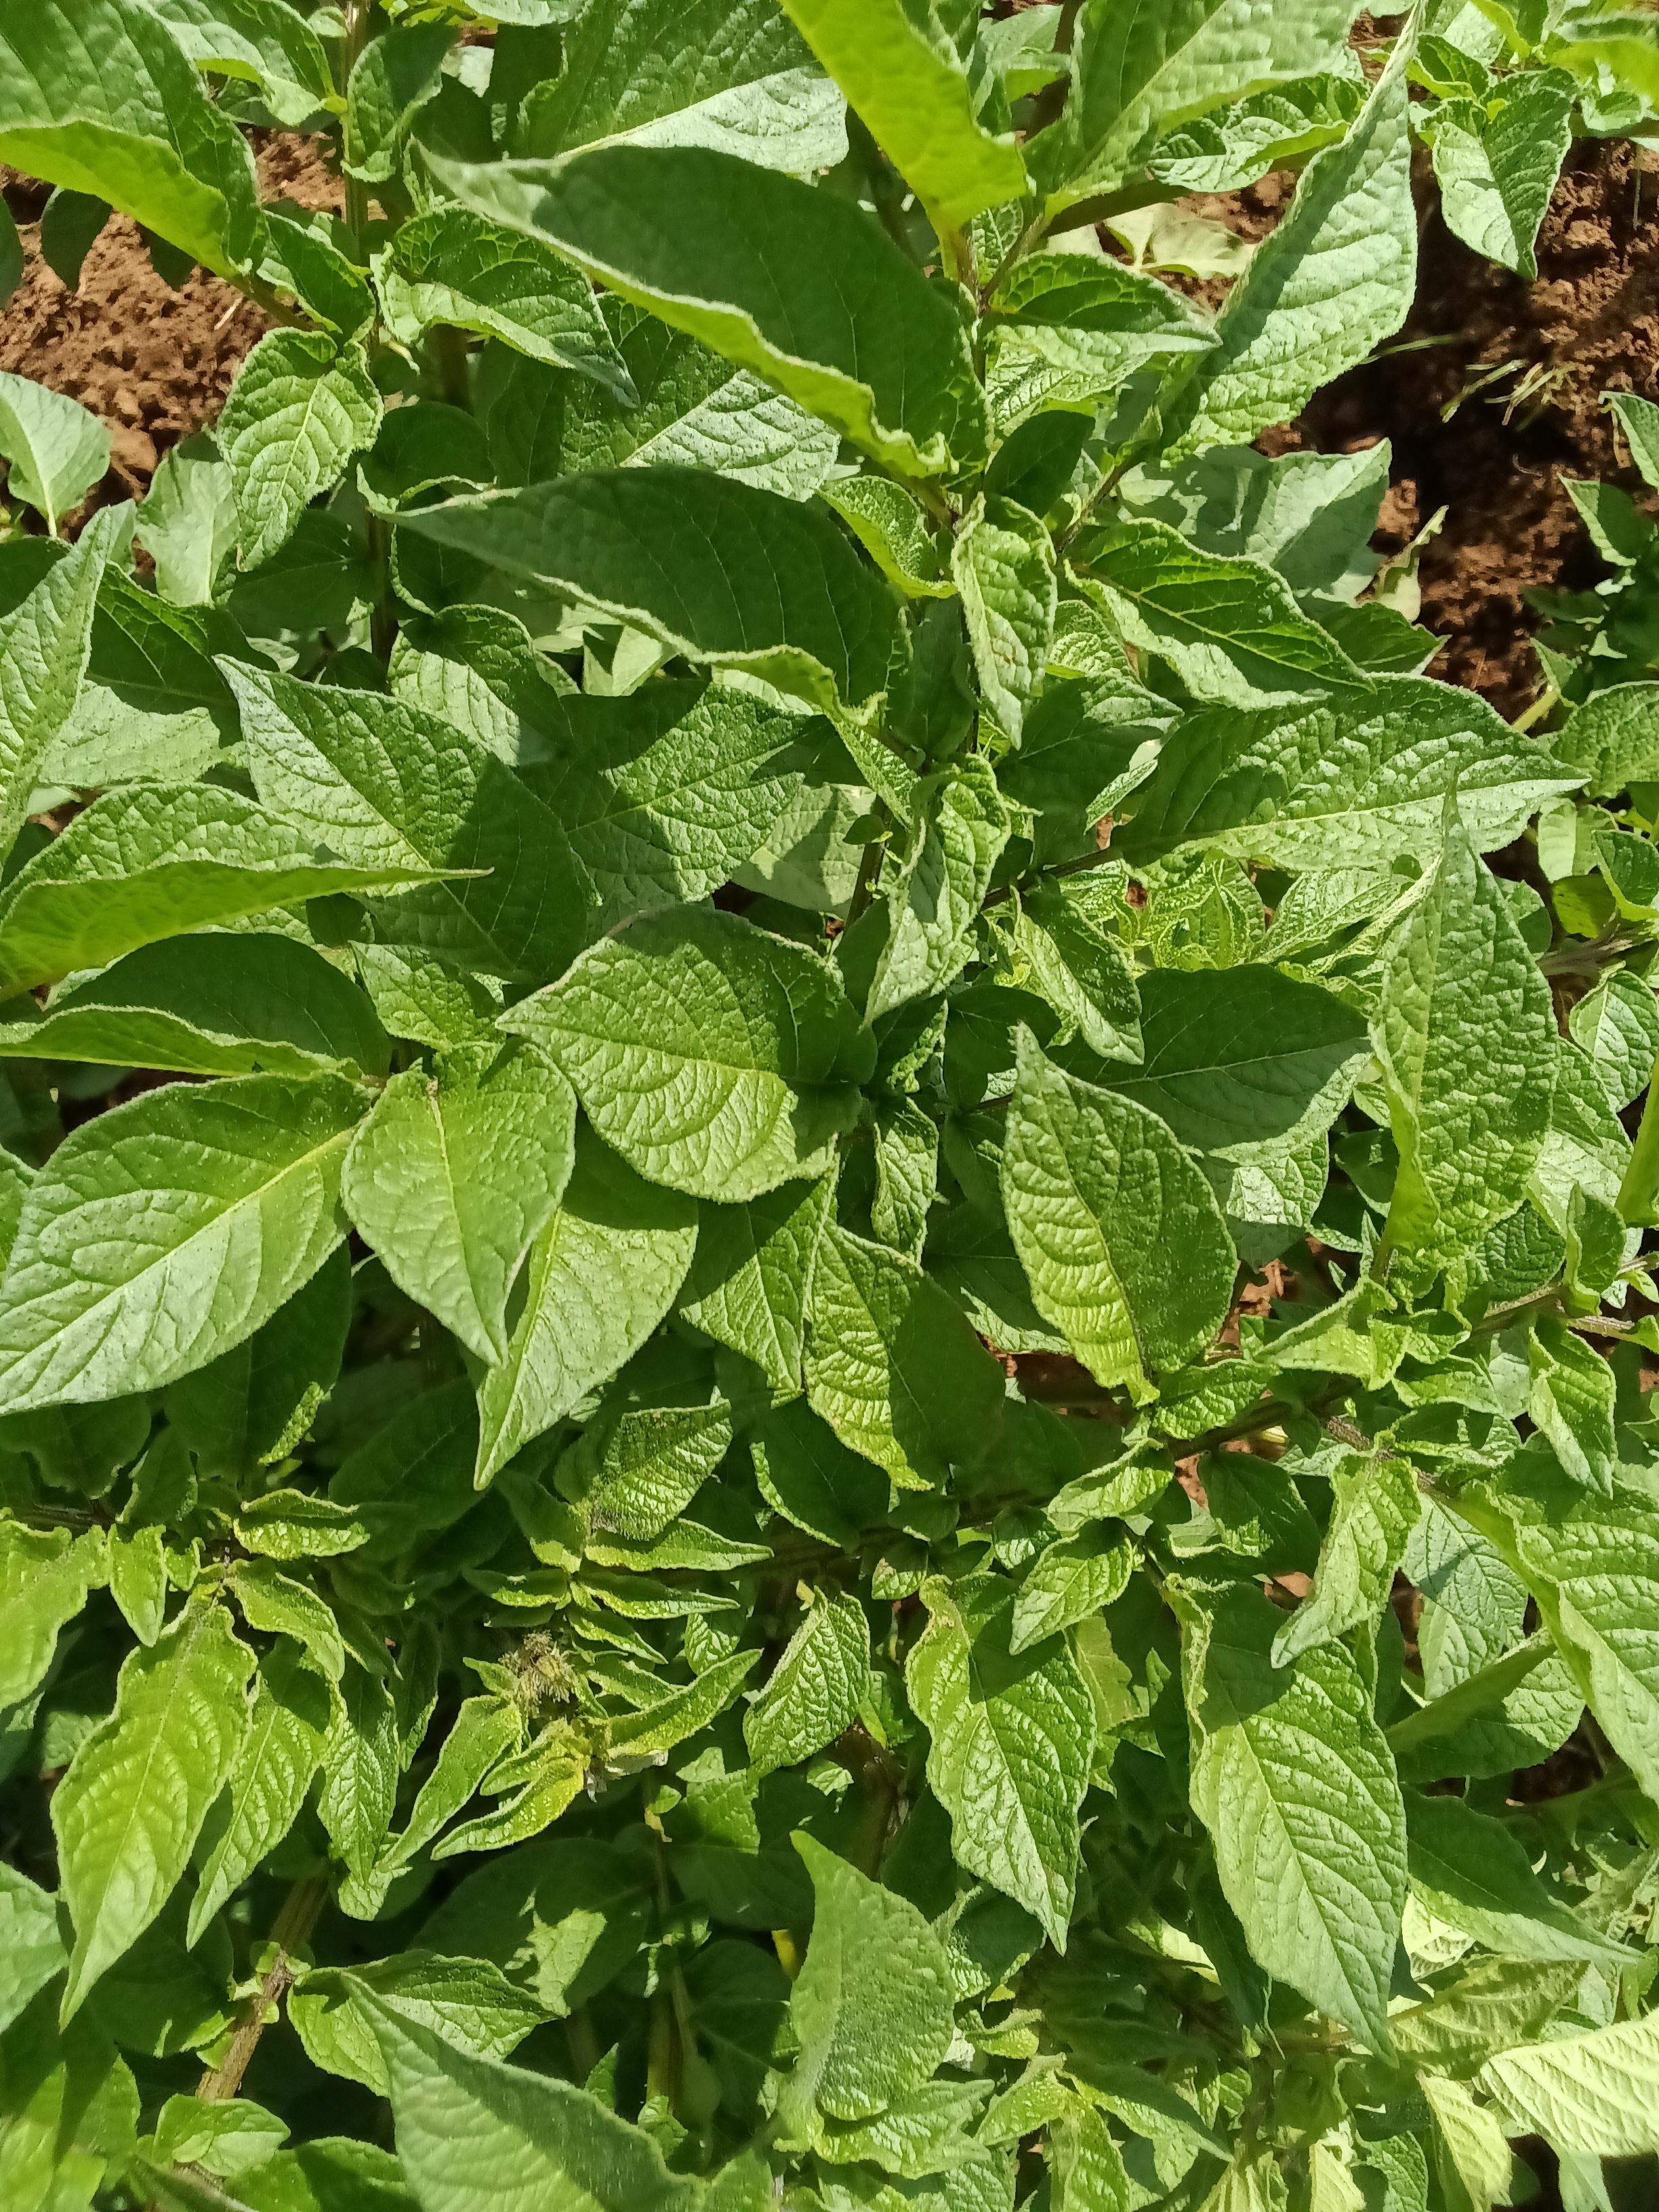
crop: potato
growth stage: vegetative
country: Kenya
